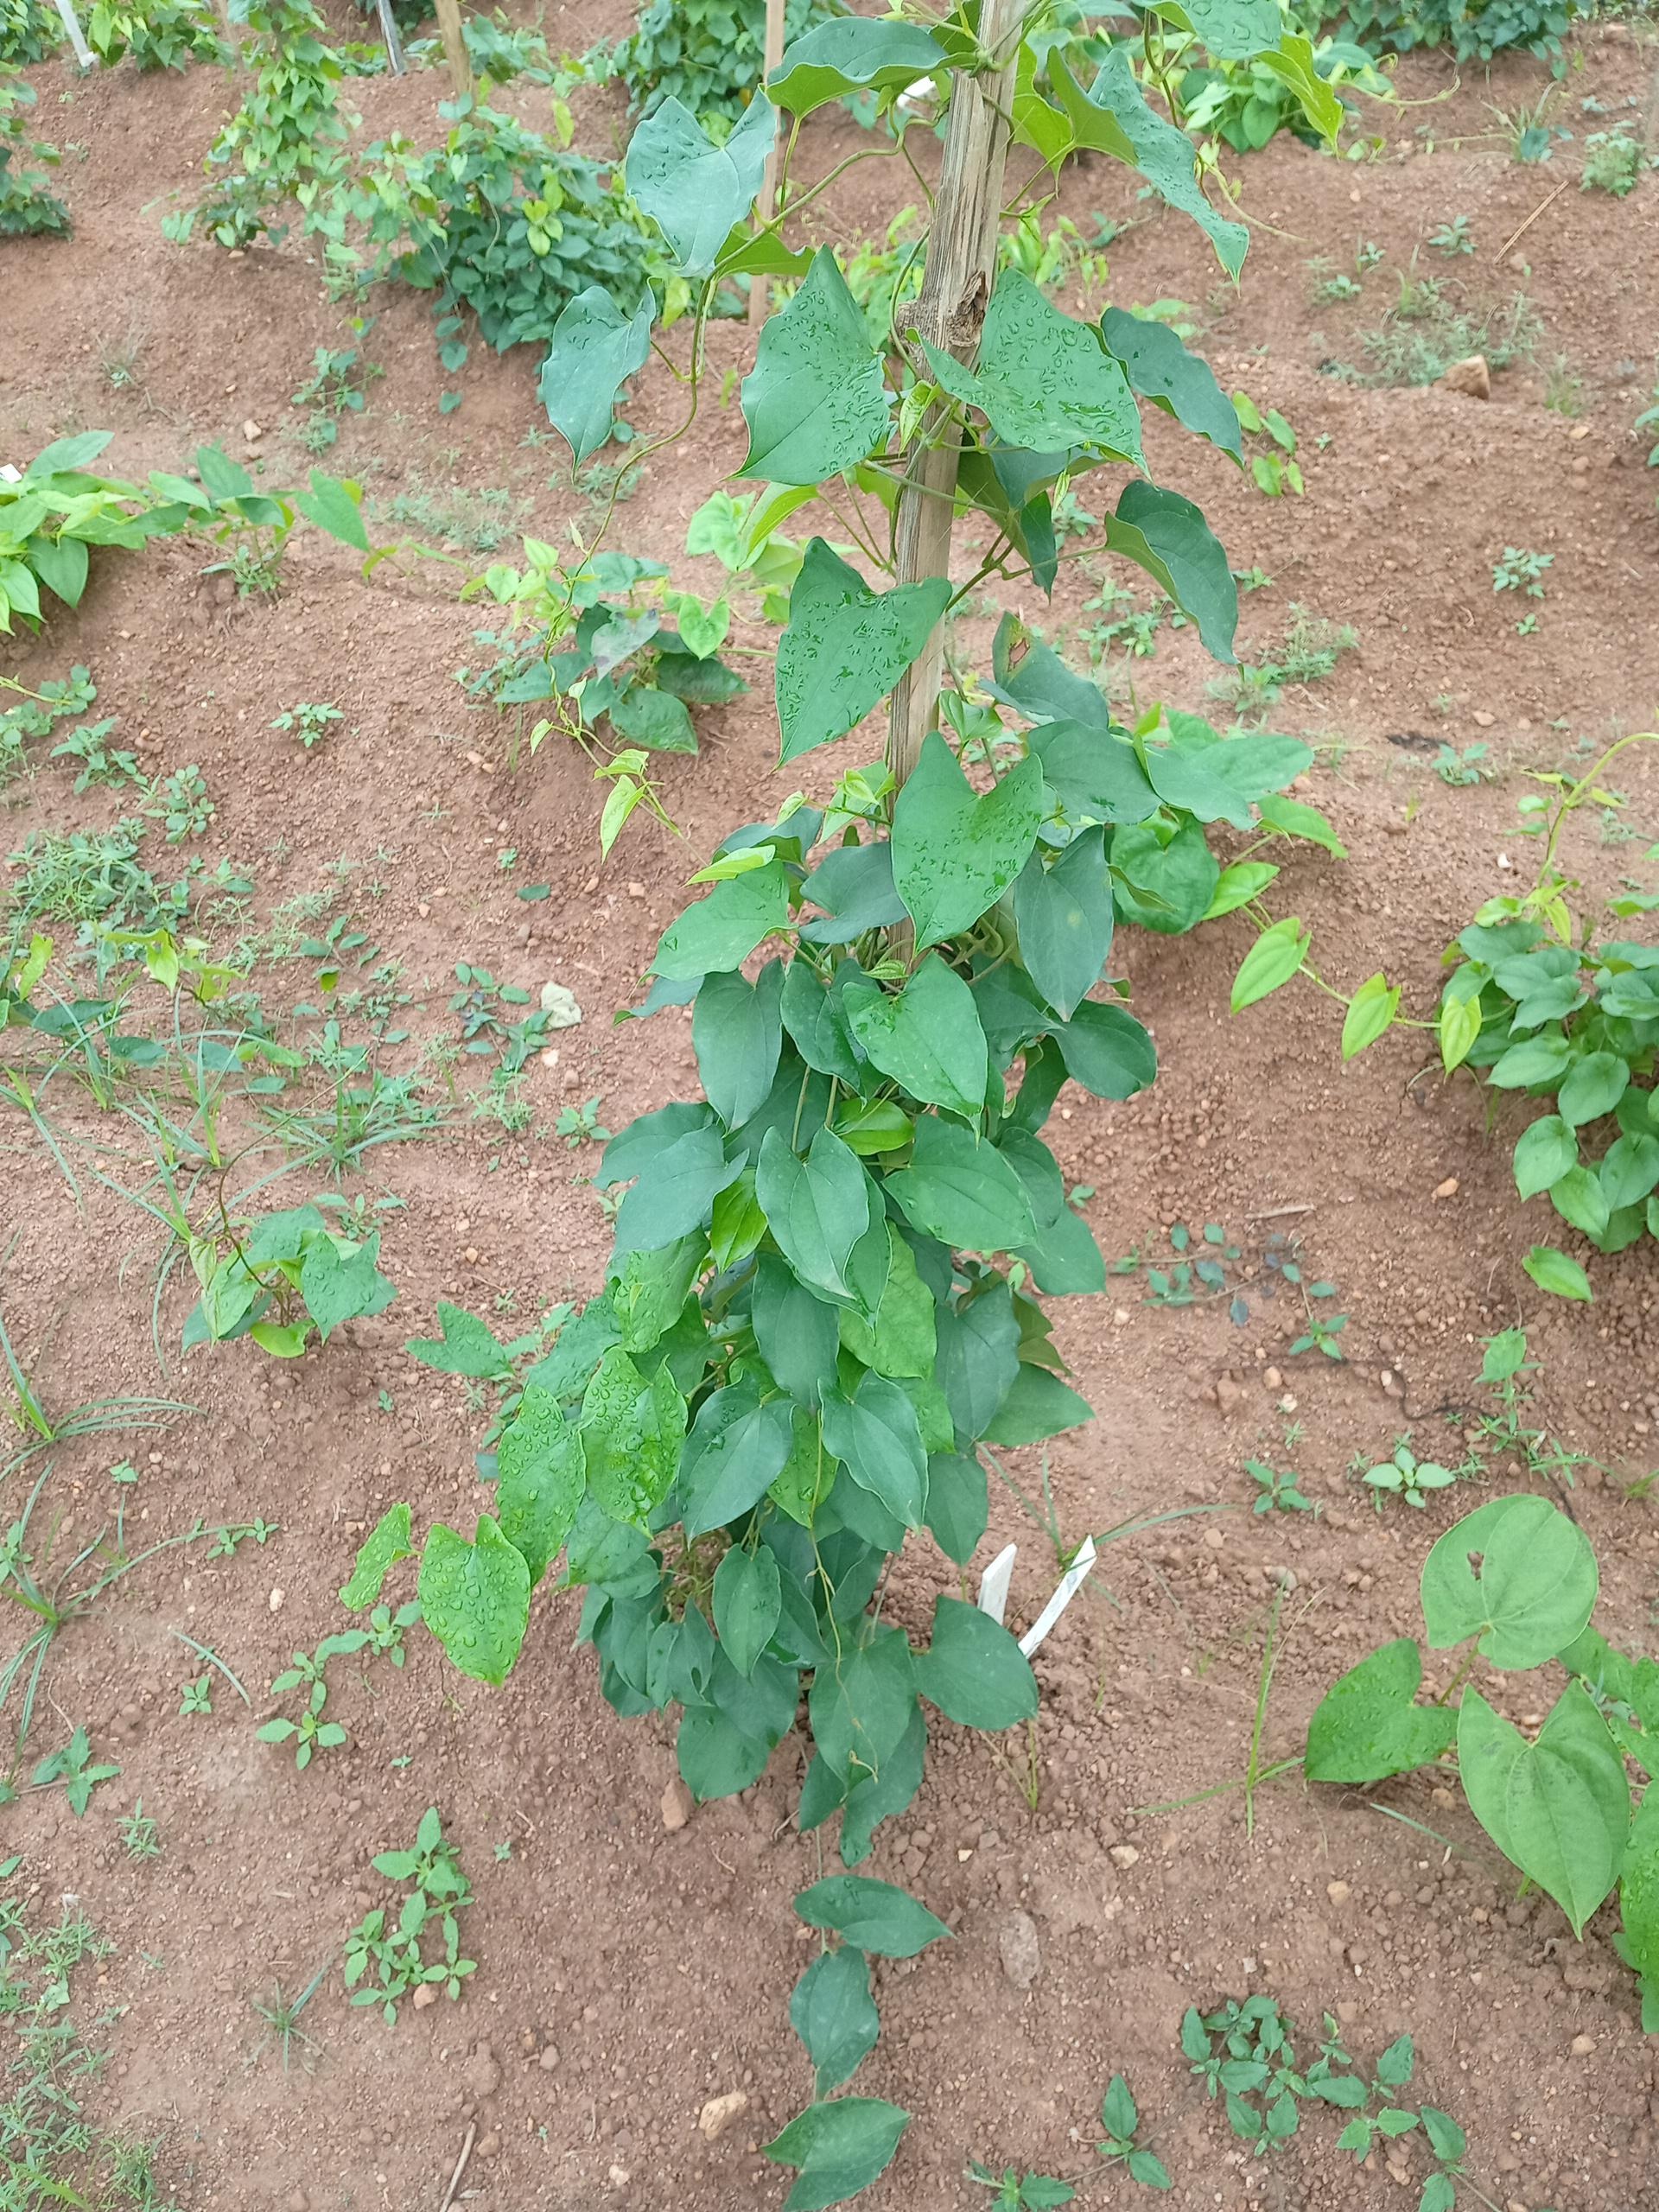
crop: yam
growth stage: vegetative
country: Nigeria
